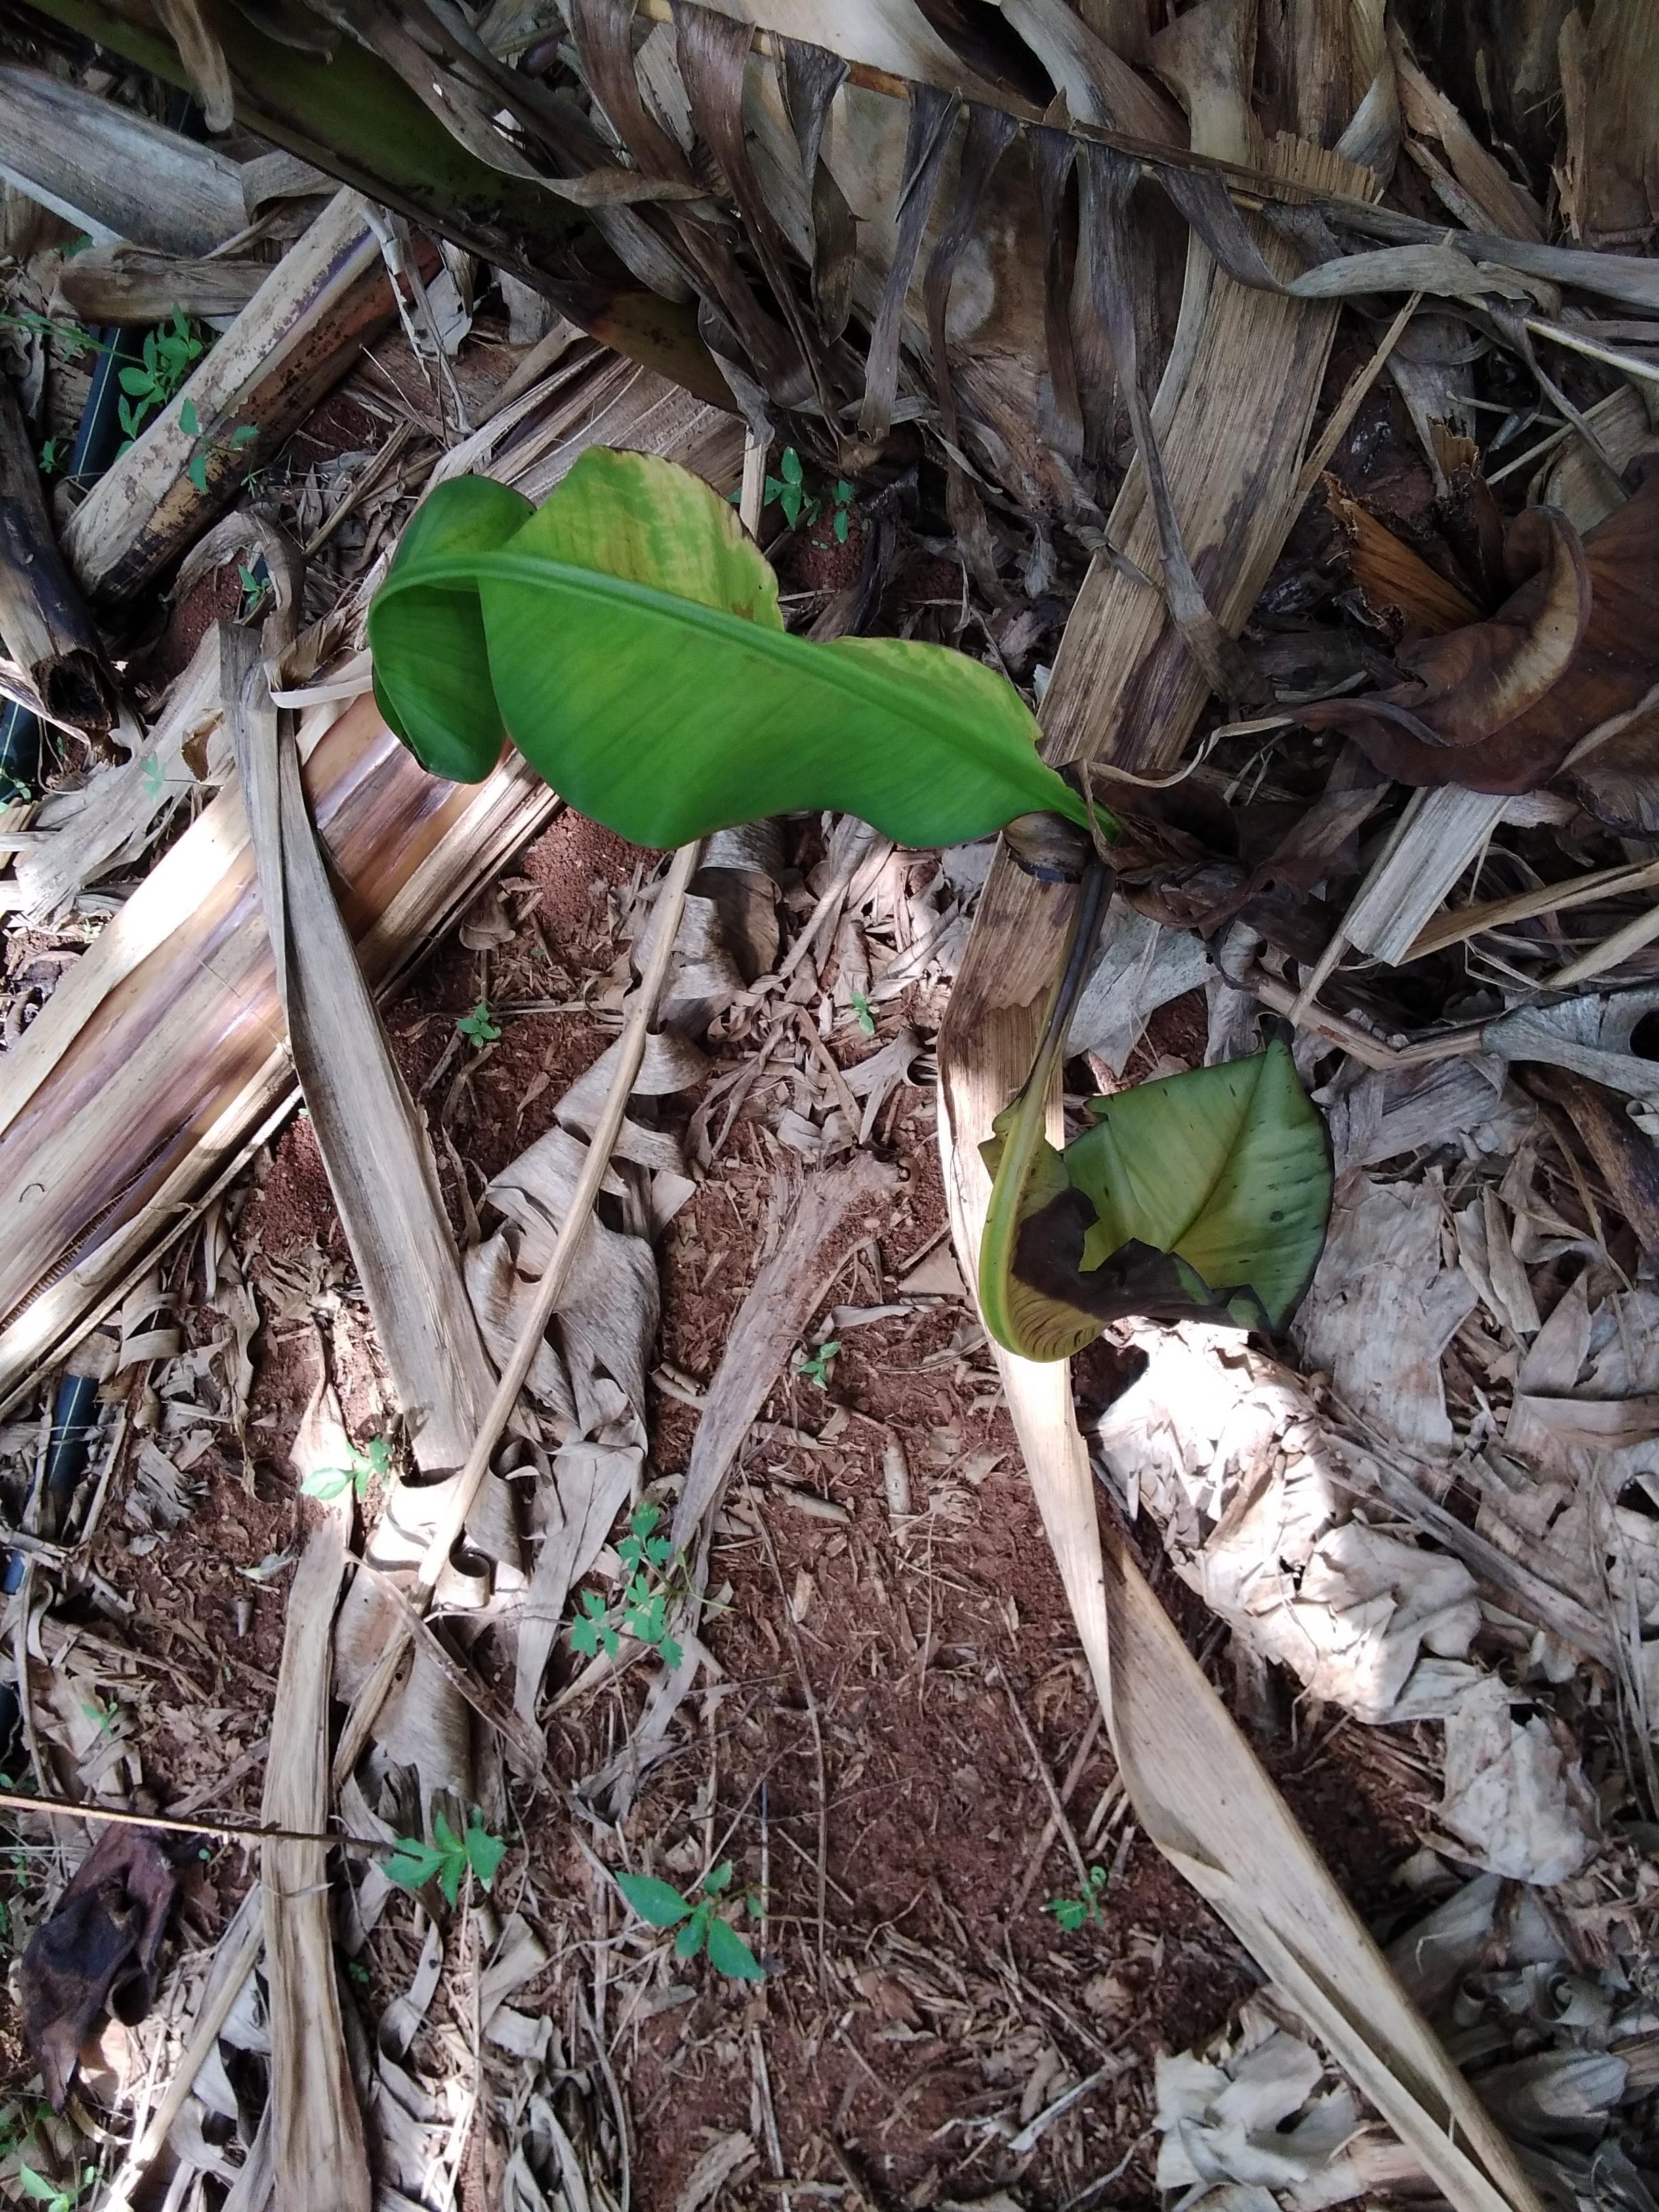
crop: banana
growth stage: vegetative
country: Uganda
